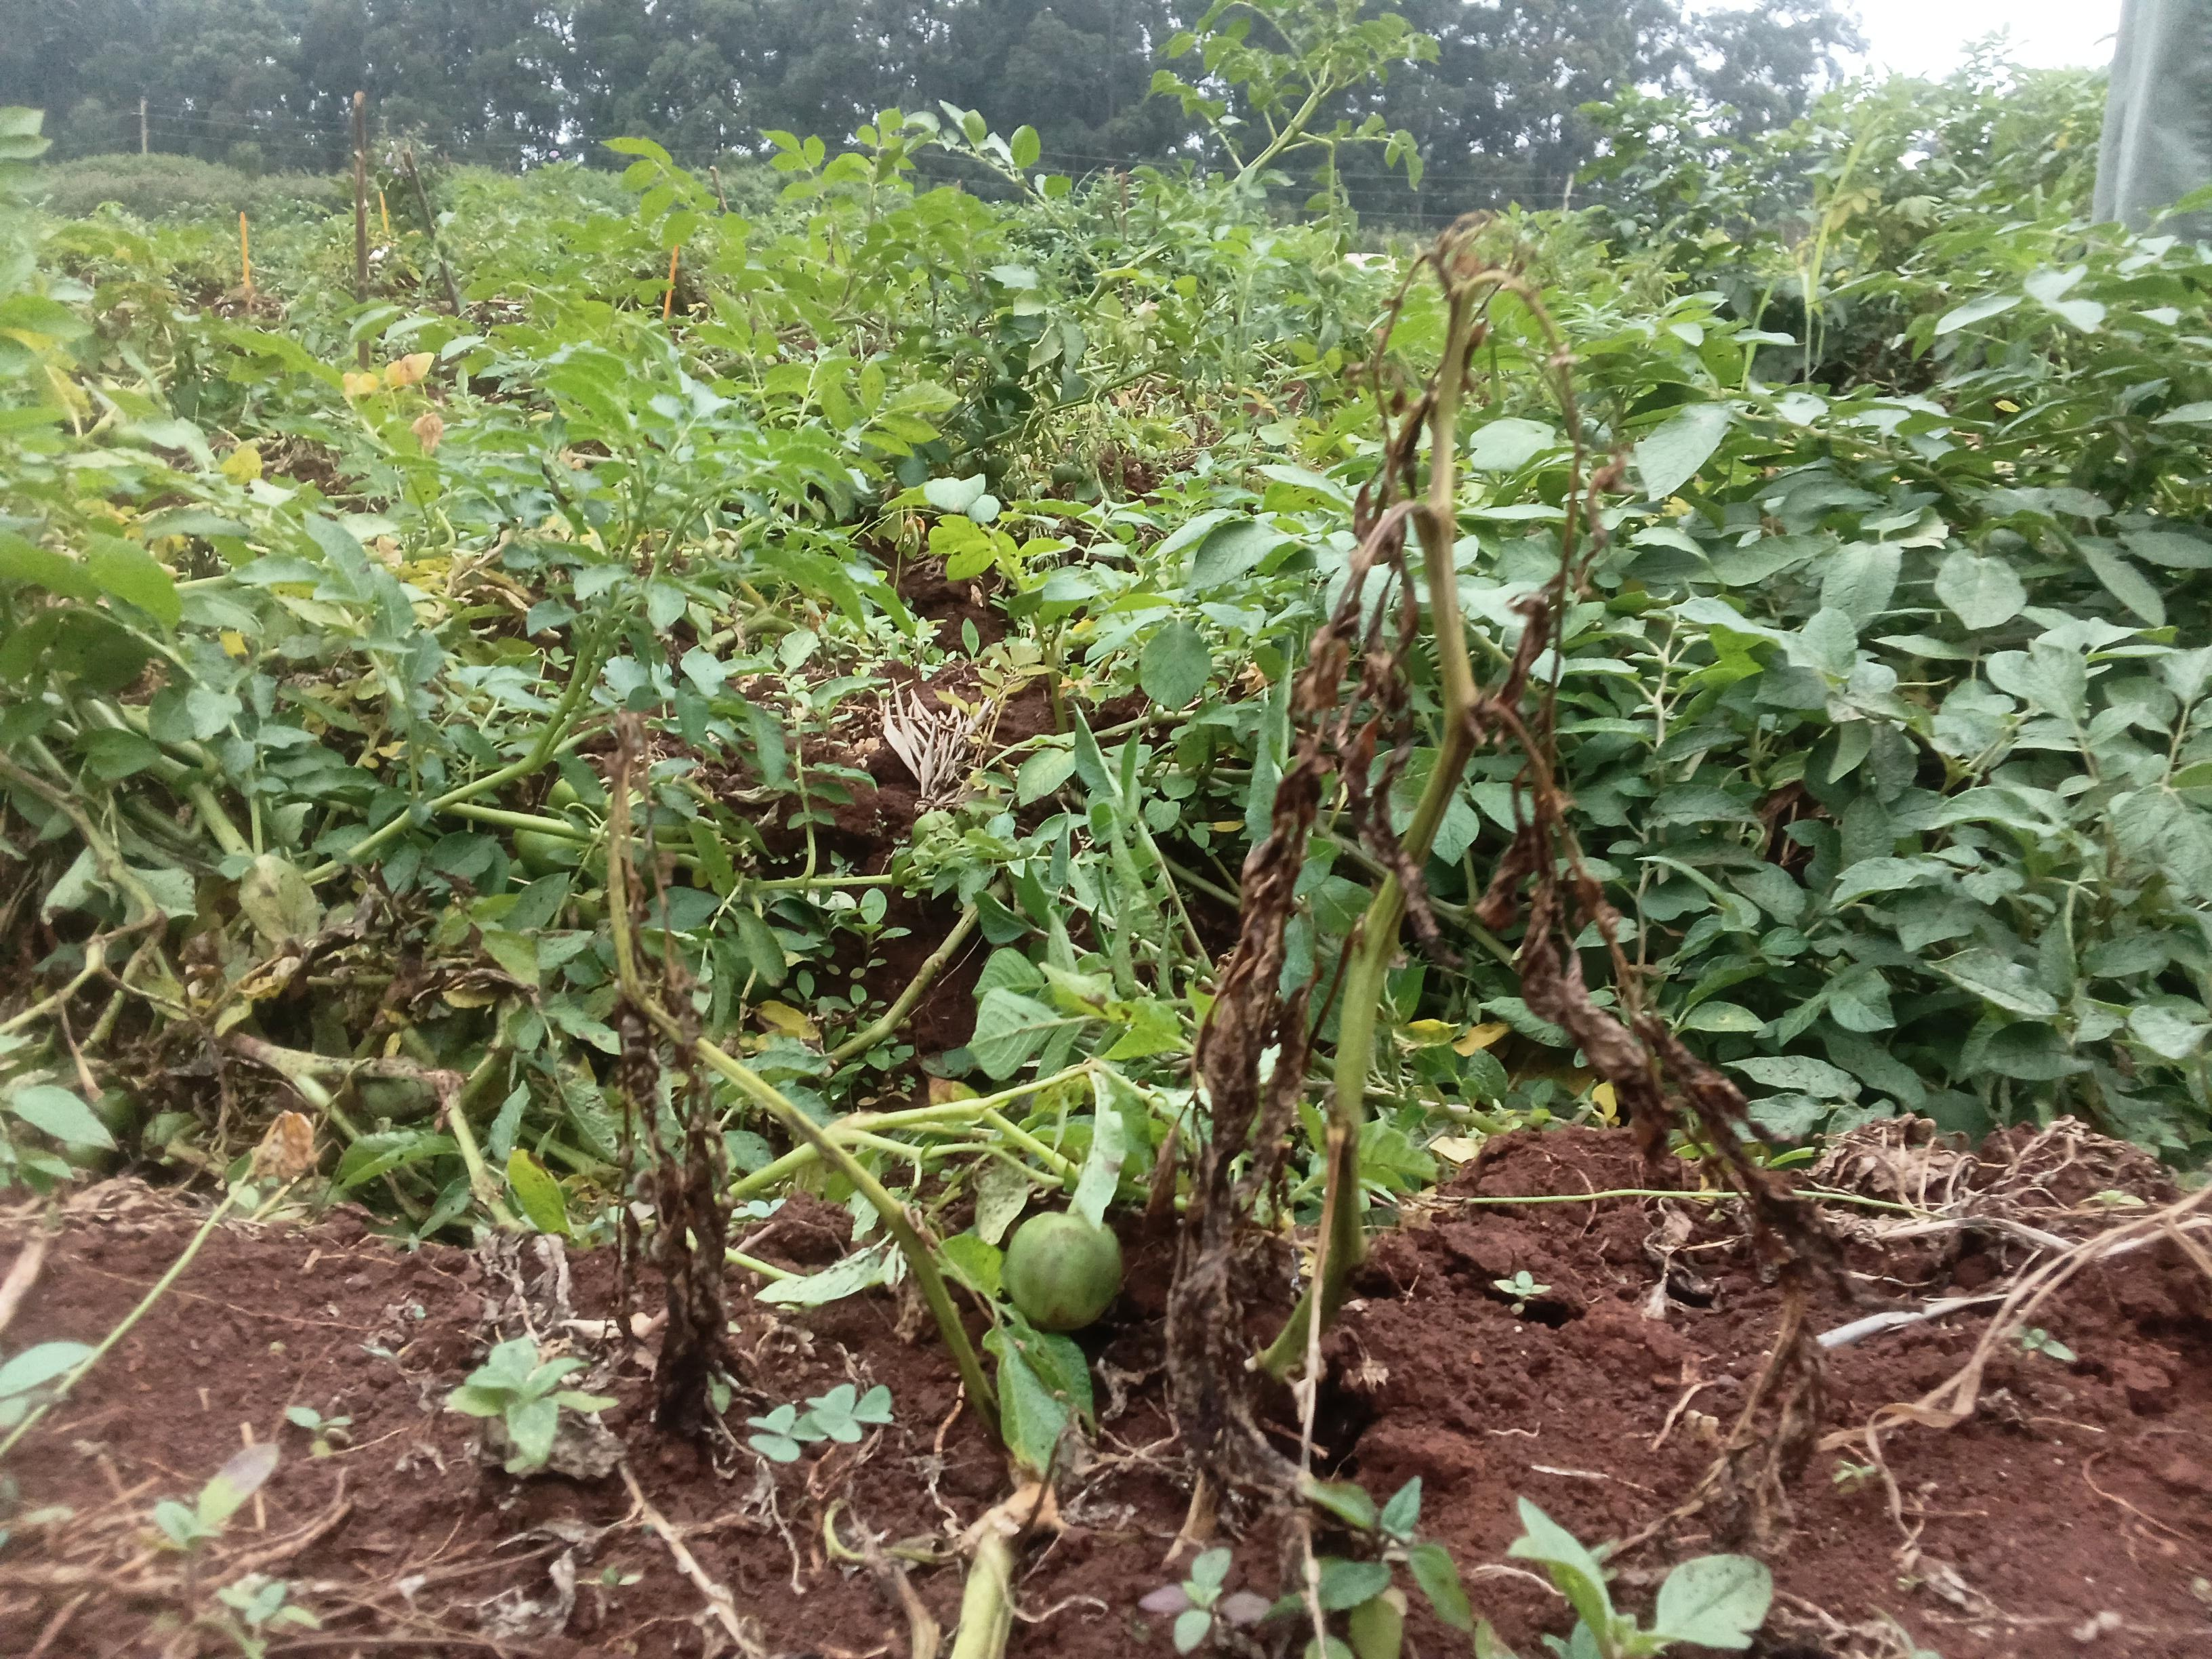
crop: potato
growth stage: harvest maturity
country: Kenya
